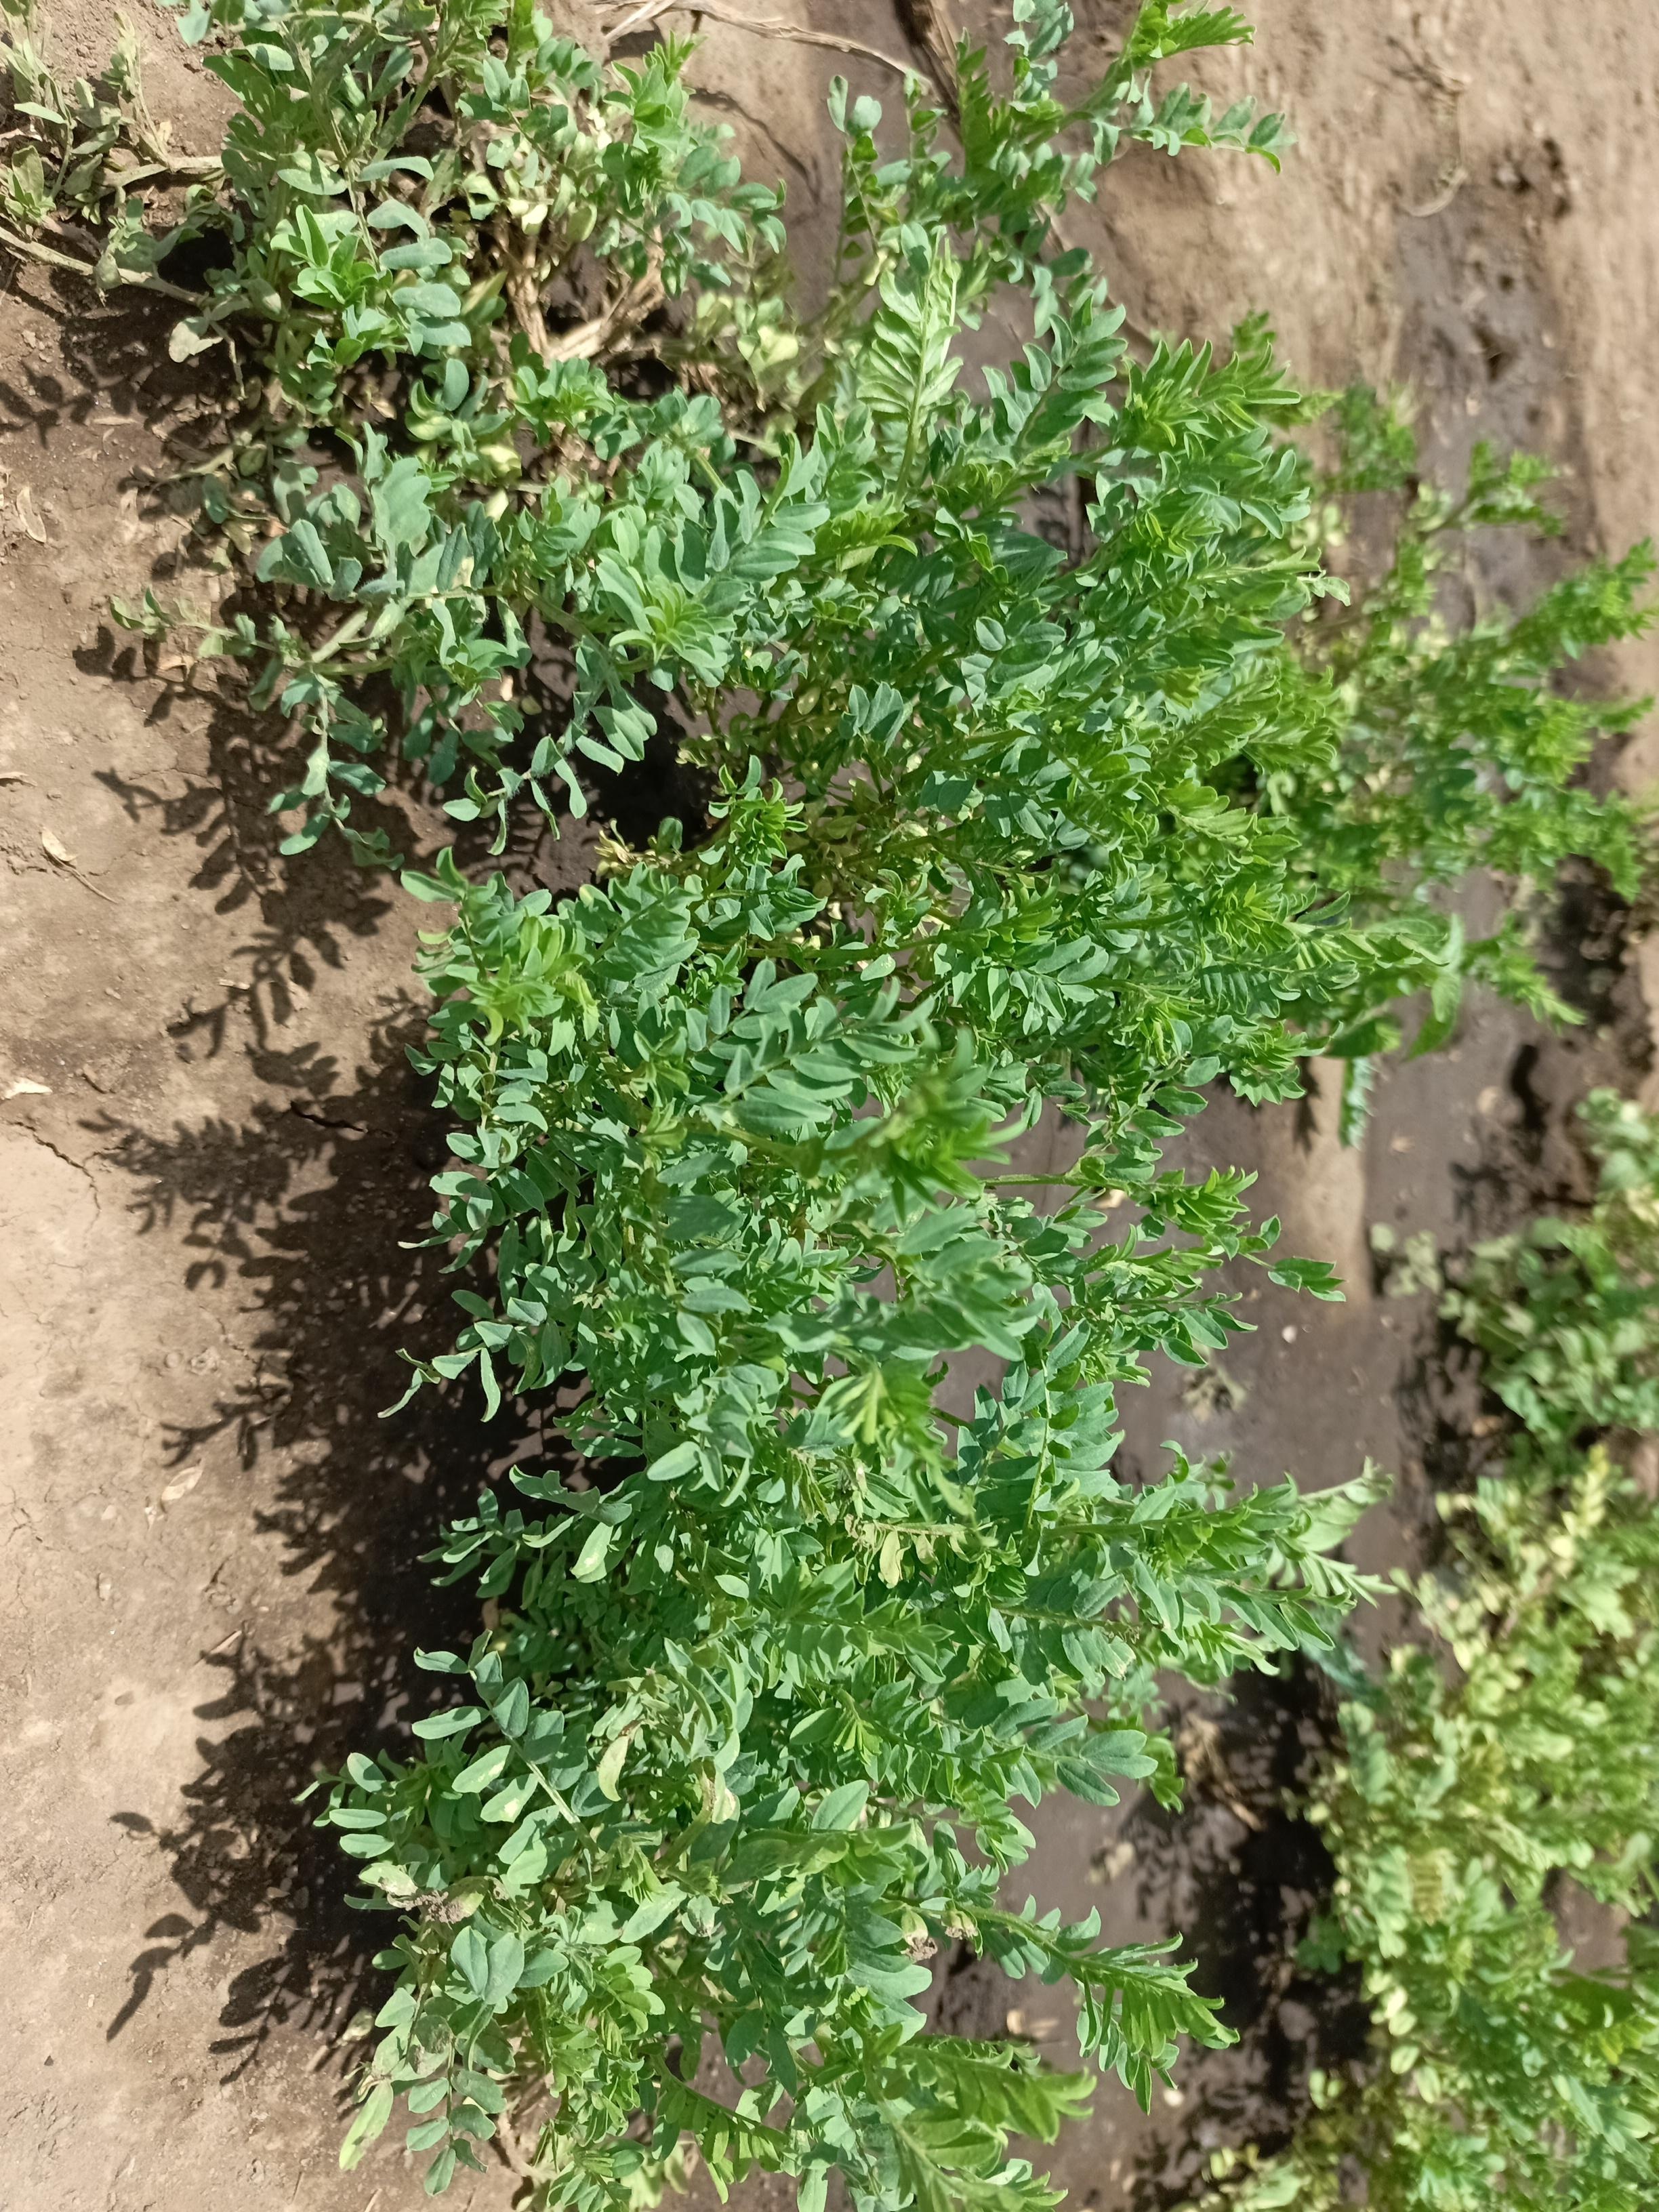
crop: lentil
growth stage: vegetative
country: Tanzania
